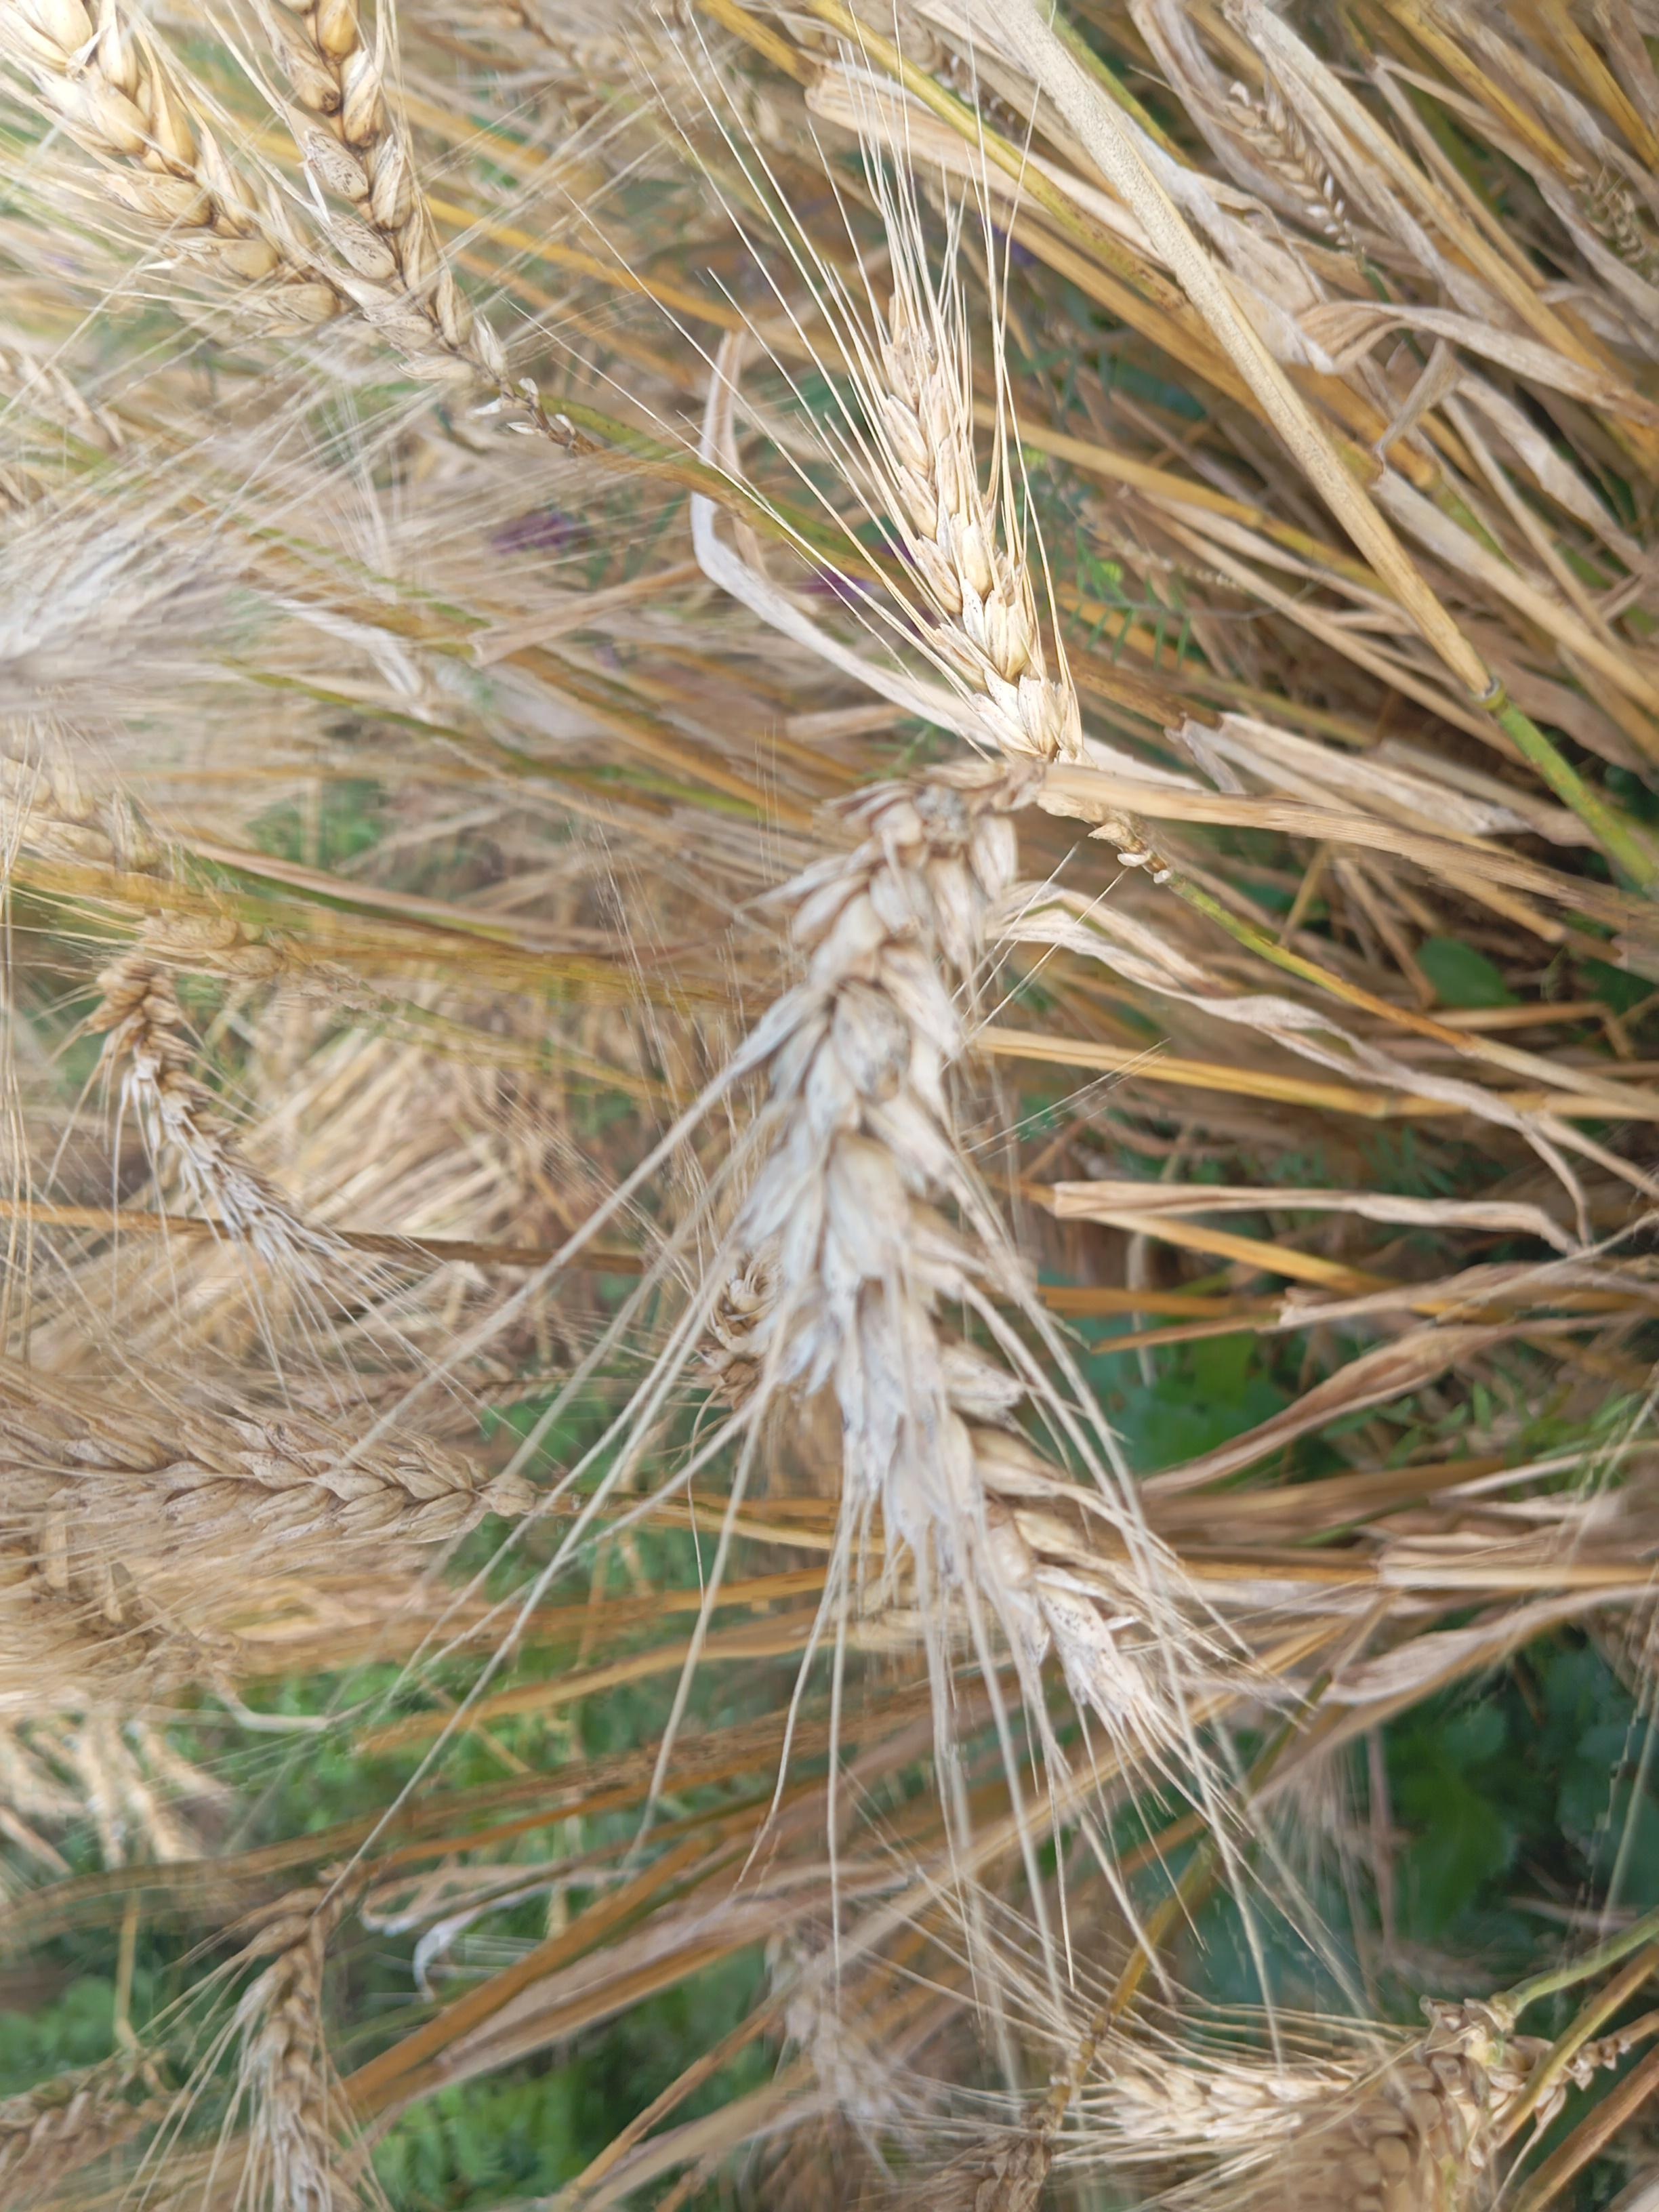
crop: wheat
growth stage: maturity
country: Kenya
